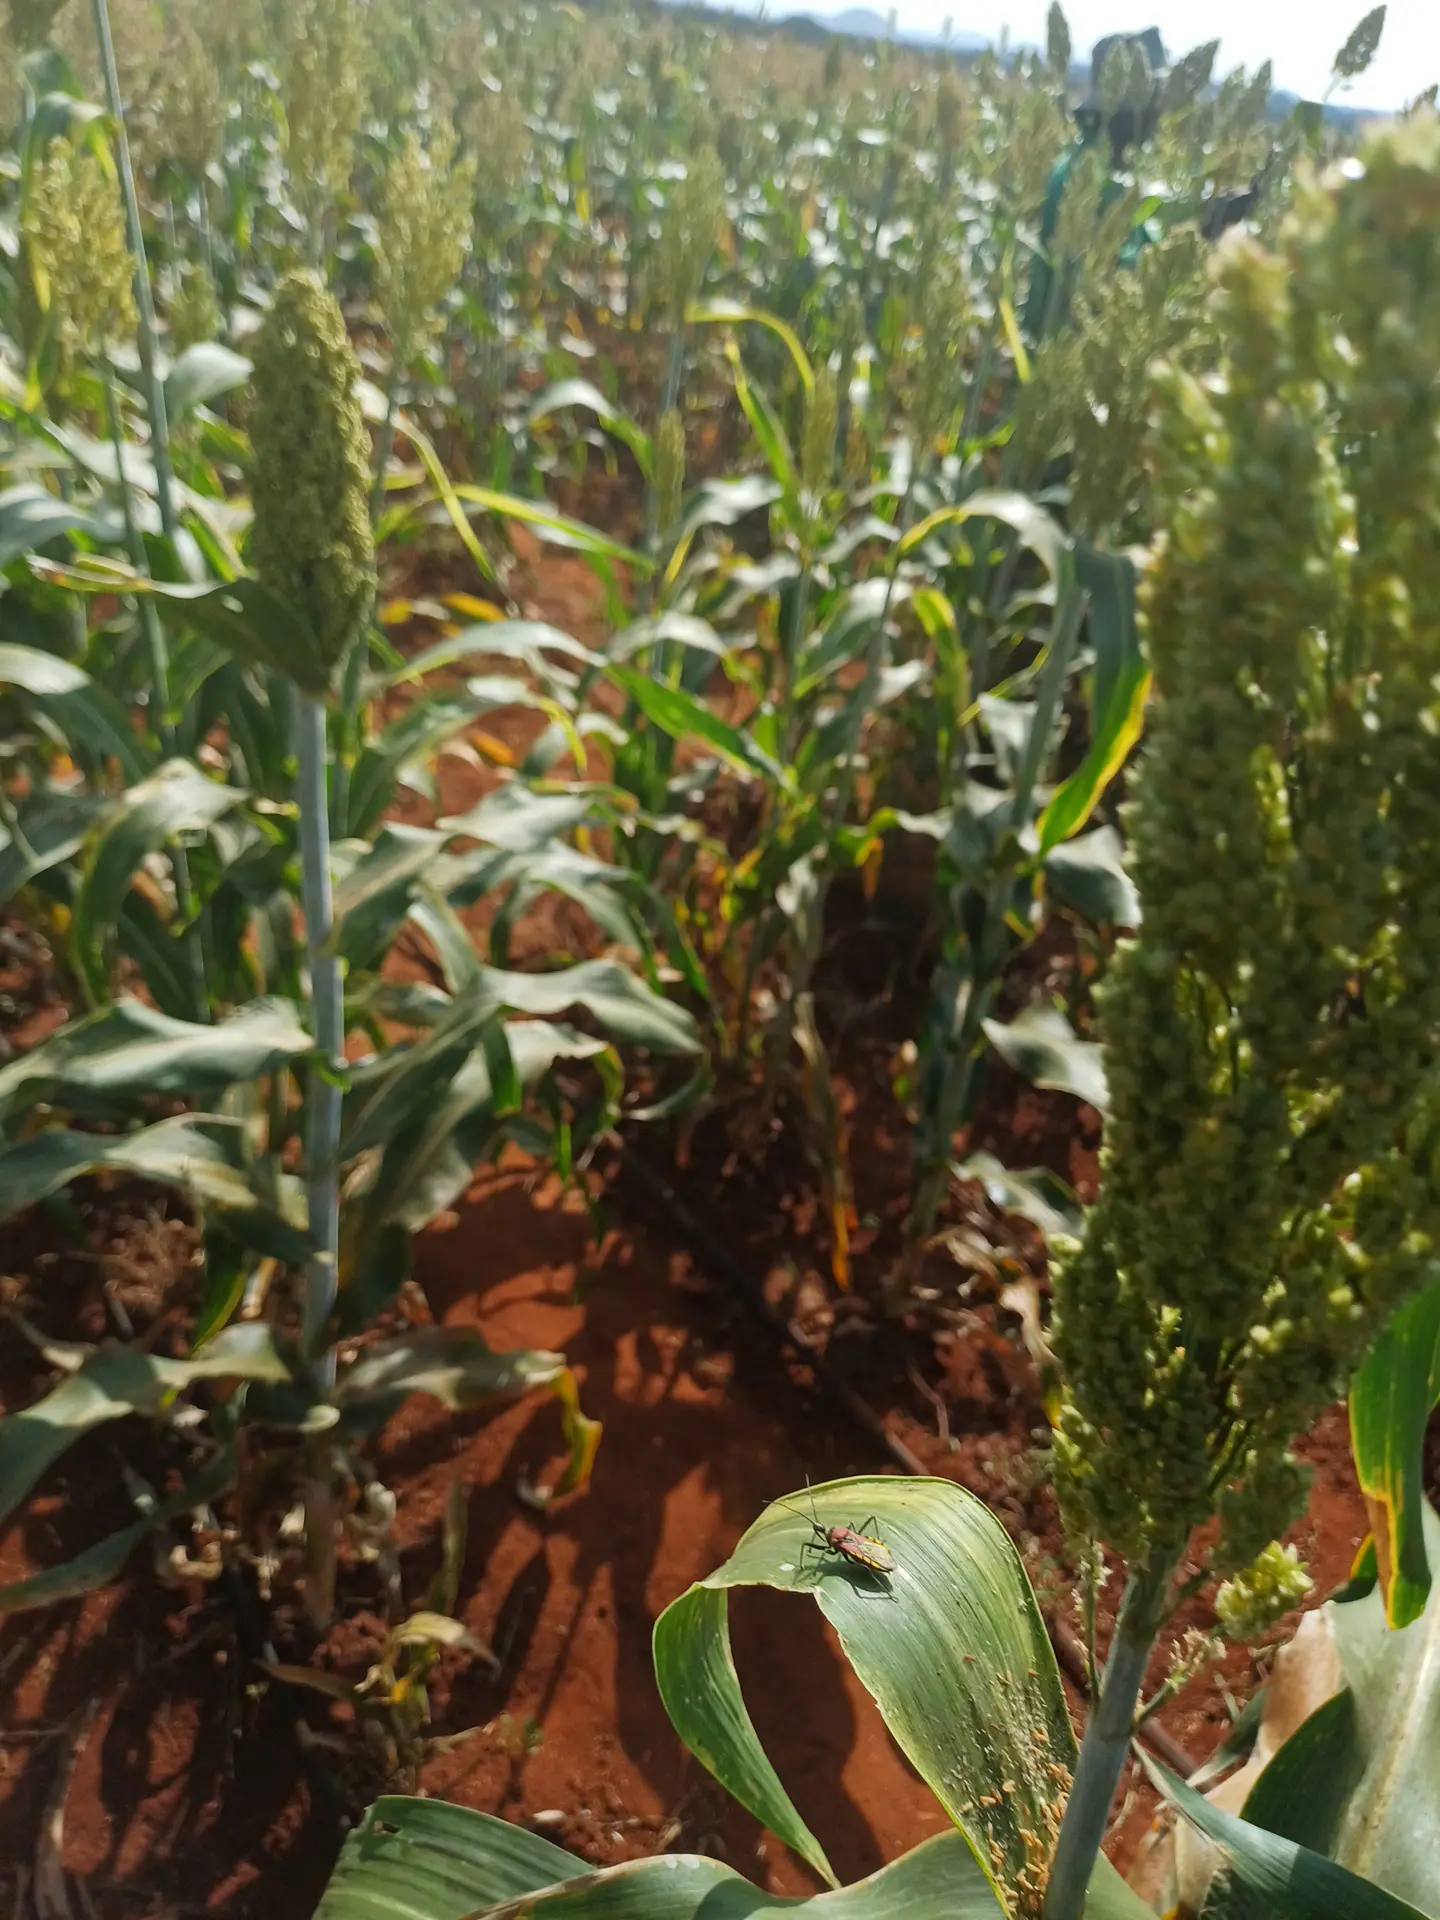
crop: sorghum
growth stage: filling grain
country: Kenya
